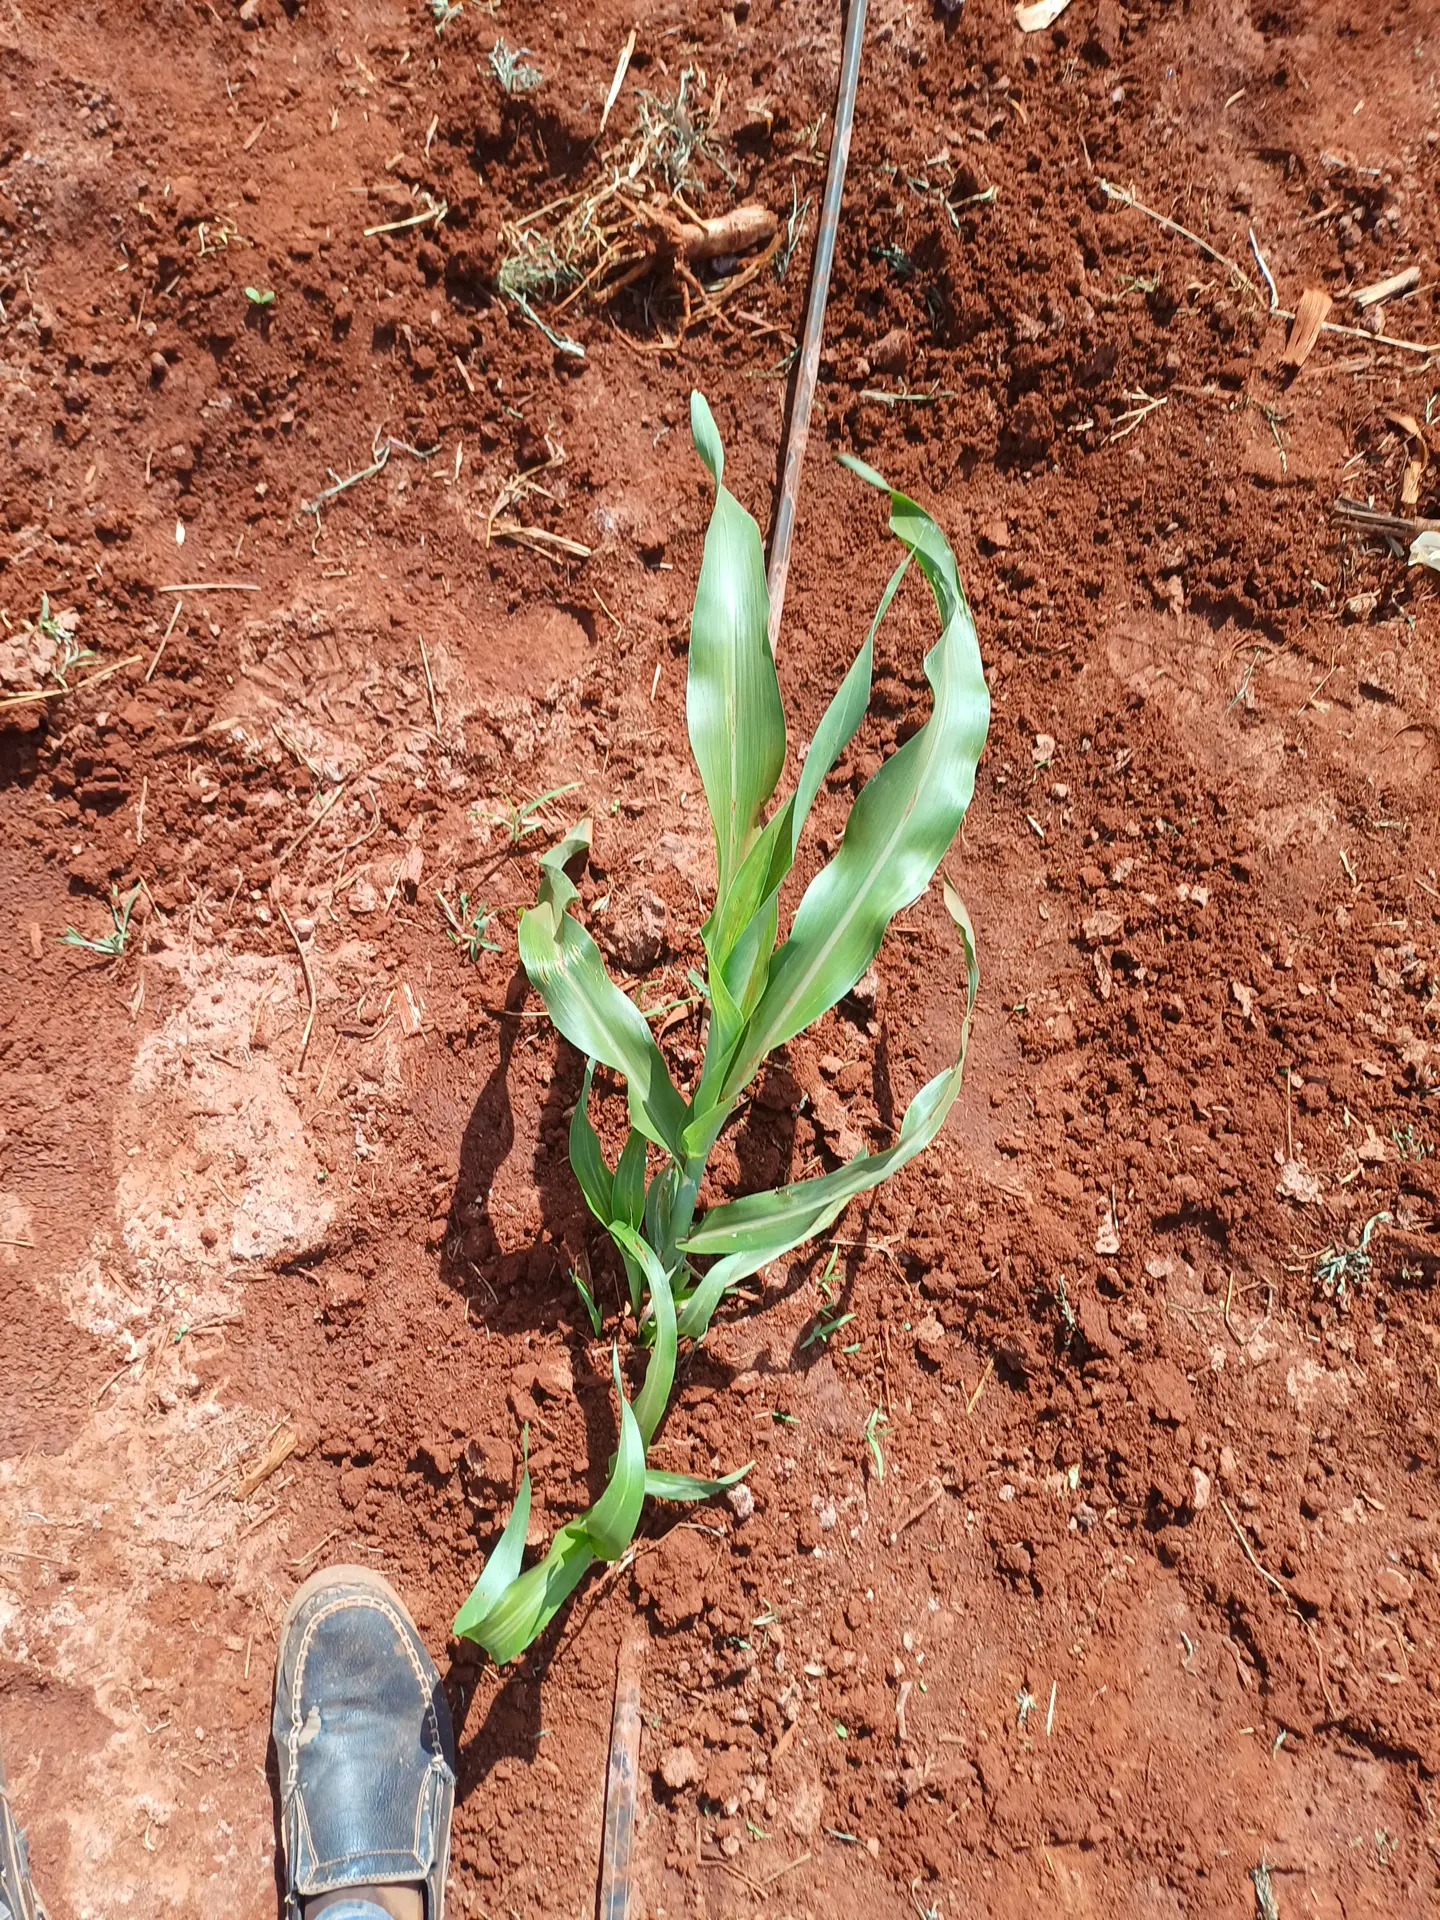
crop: sorghum
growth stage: vegetative
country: Kenya
